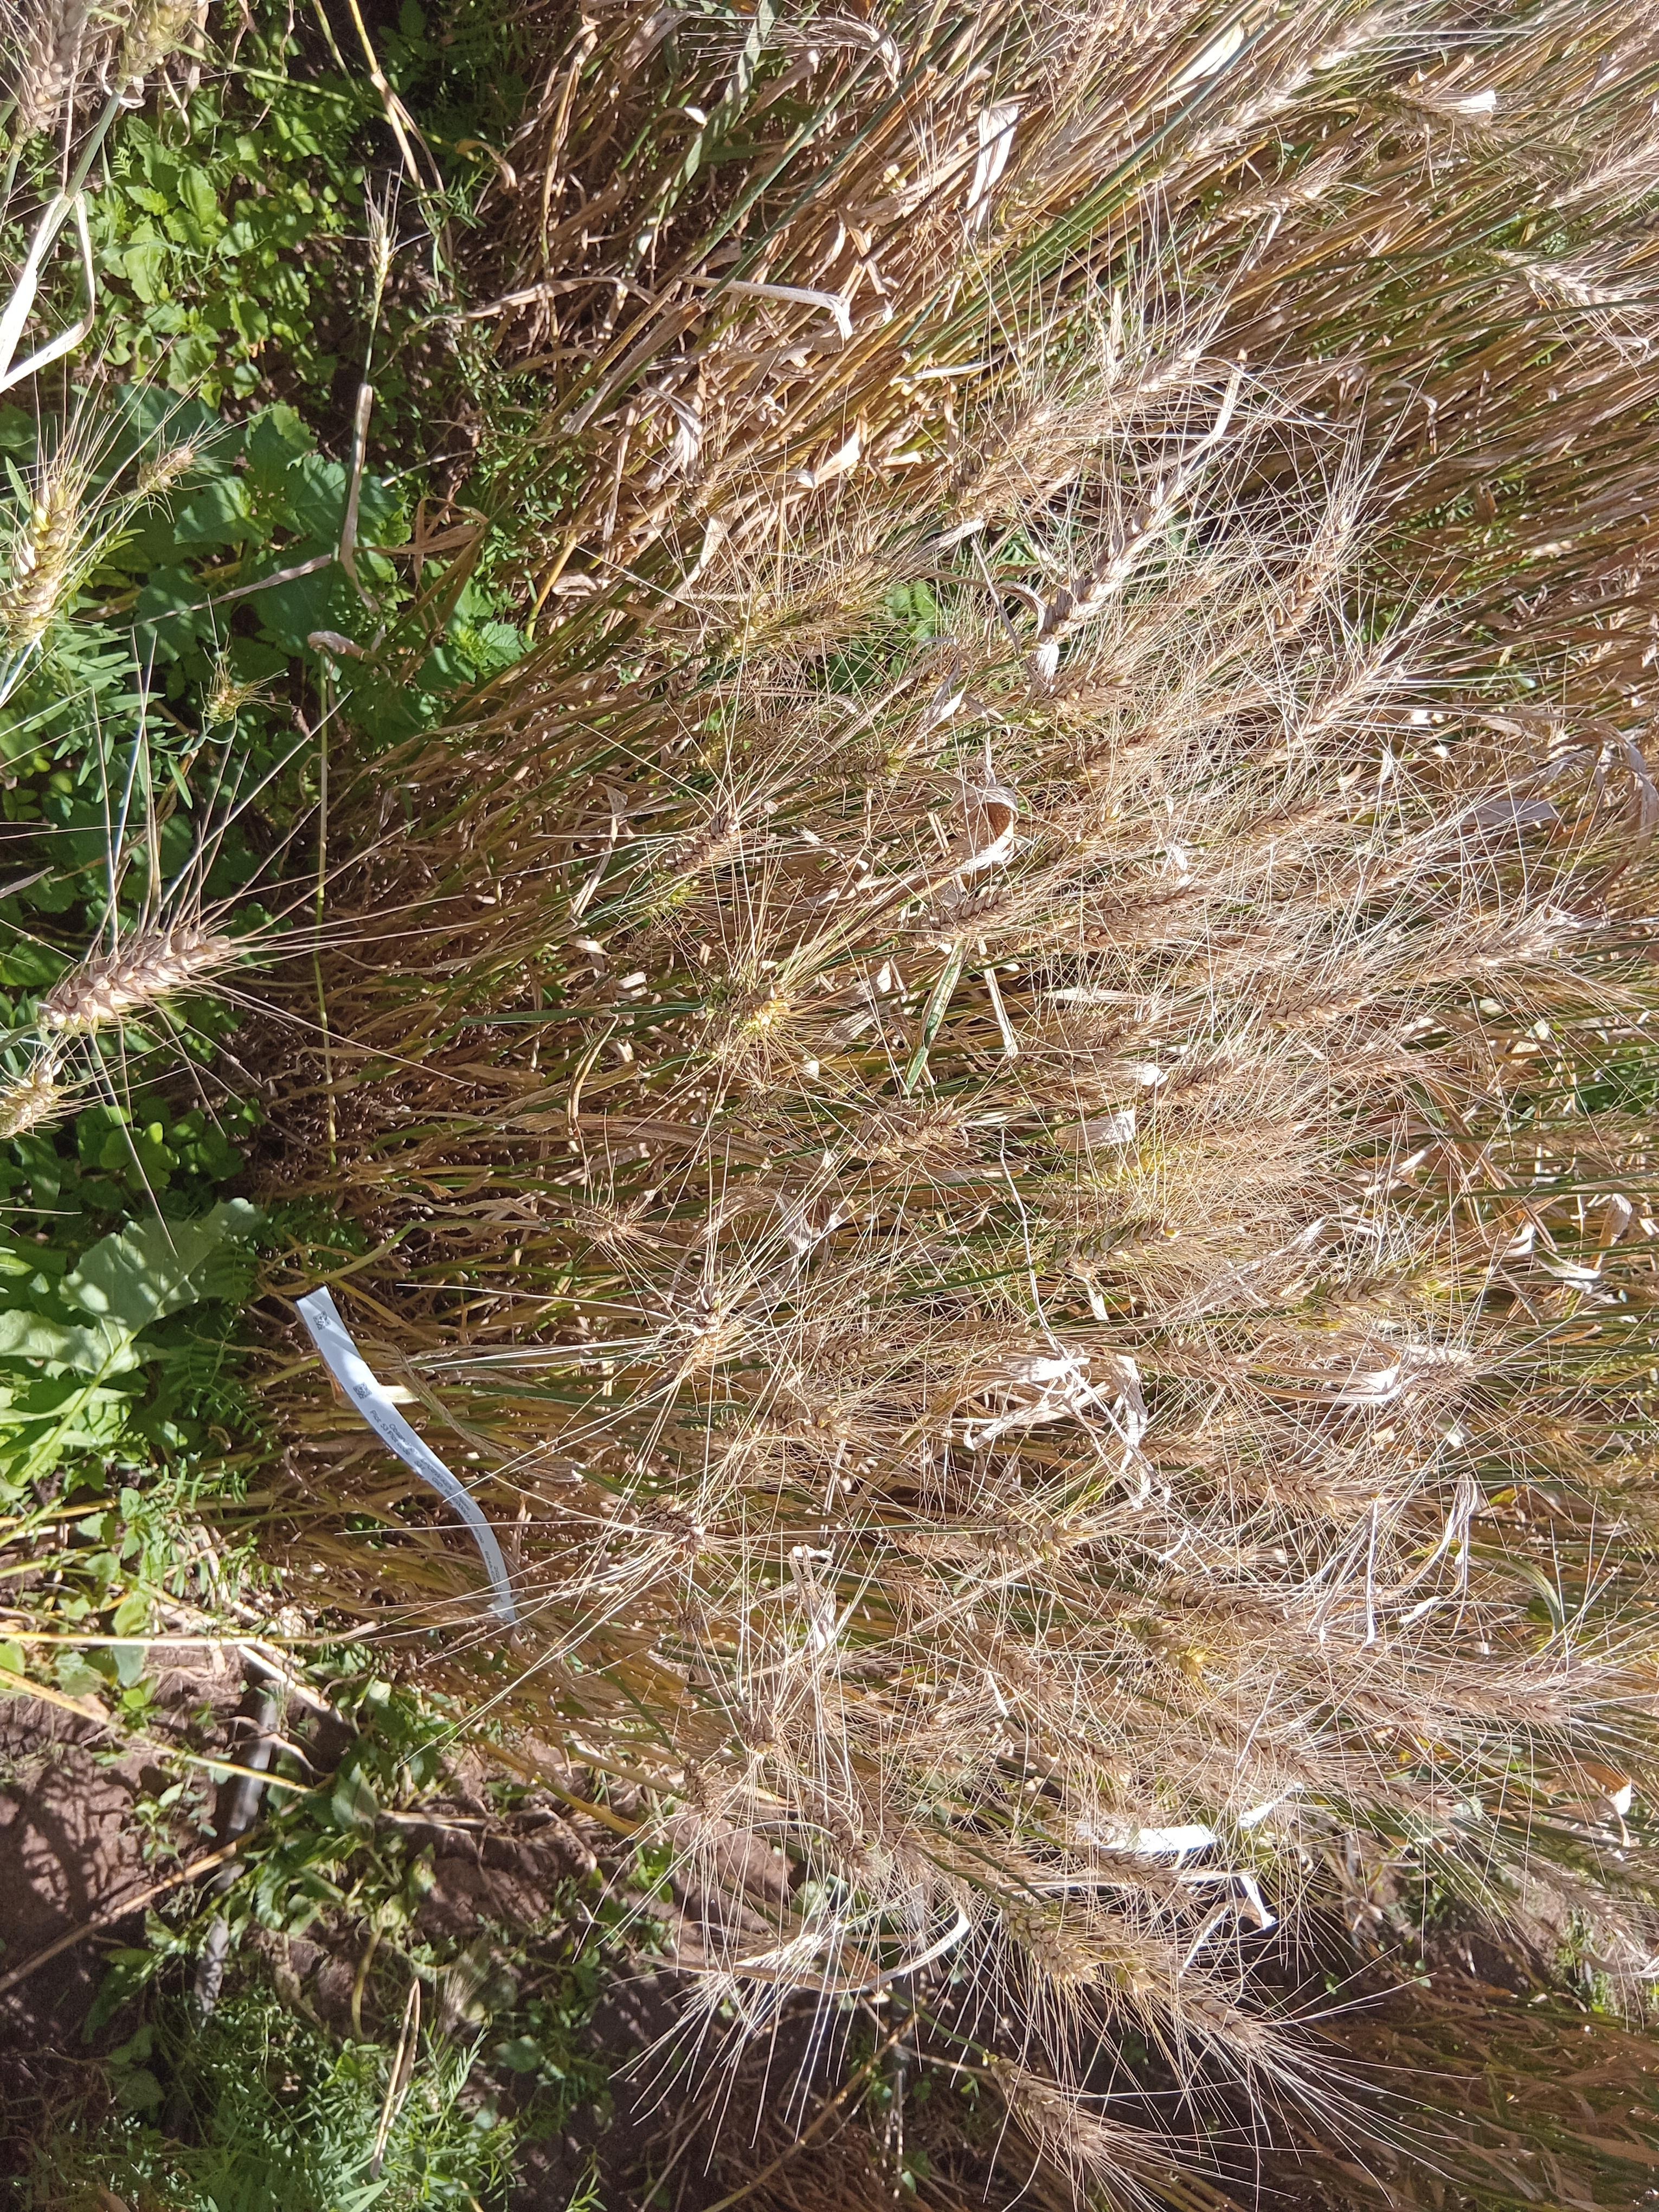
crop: wheat
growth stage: maturity
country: Kenya
